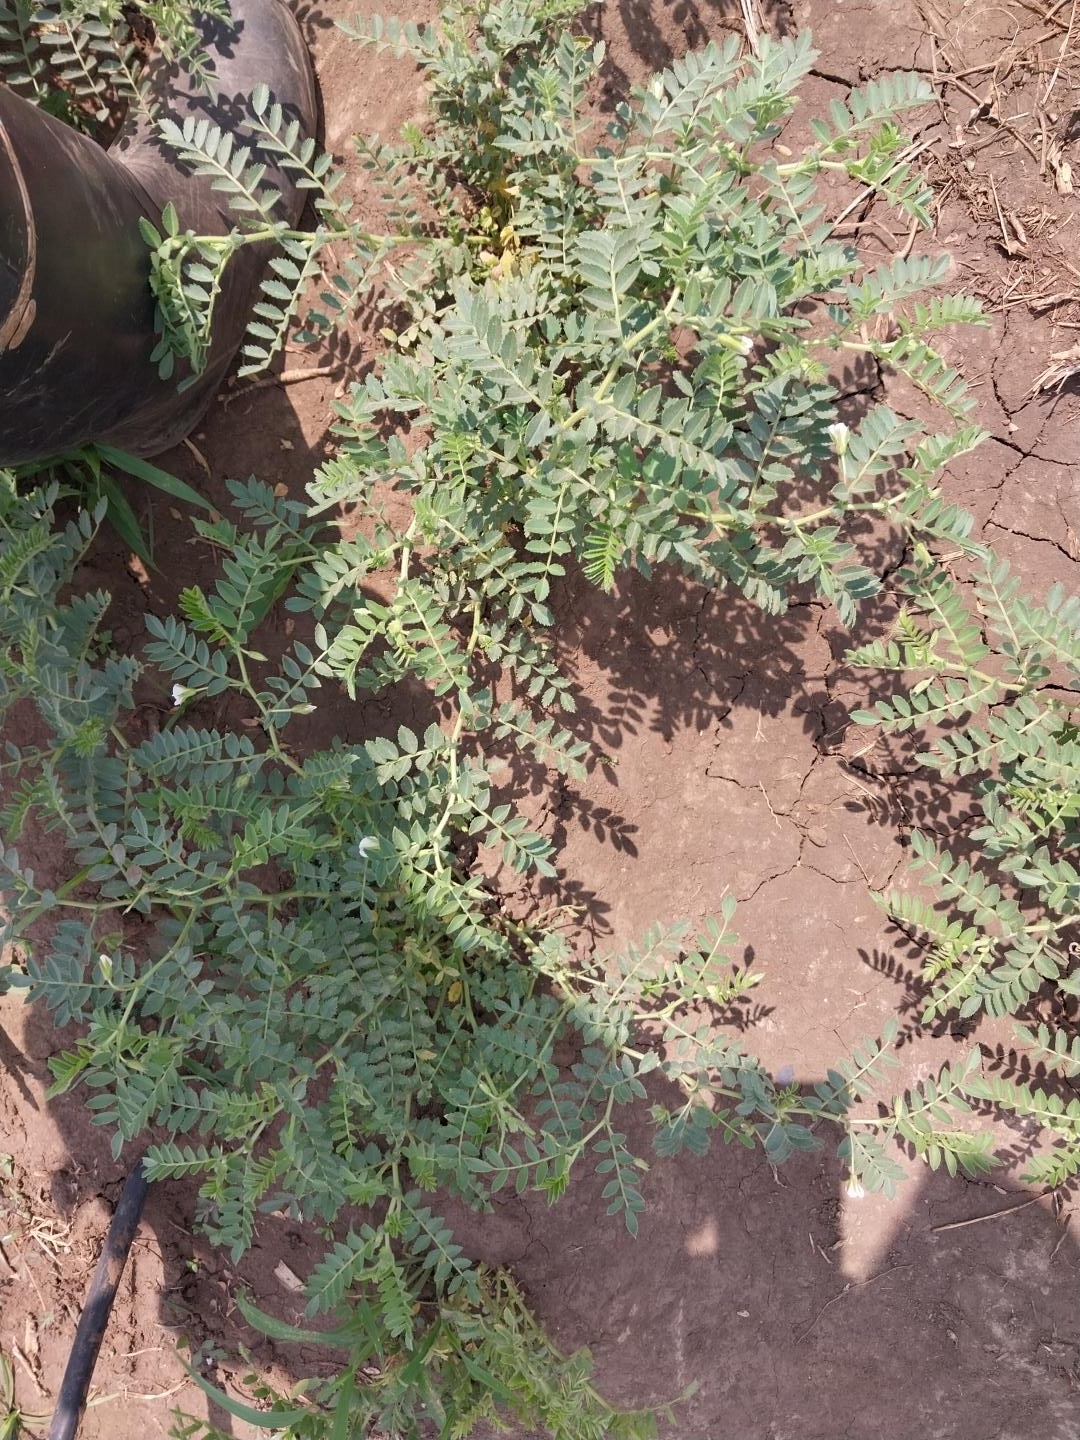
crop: chickpea
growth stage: flowering
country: Tanzania
